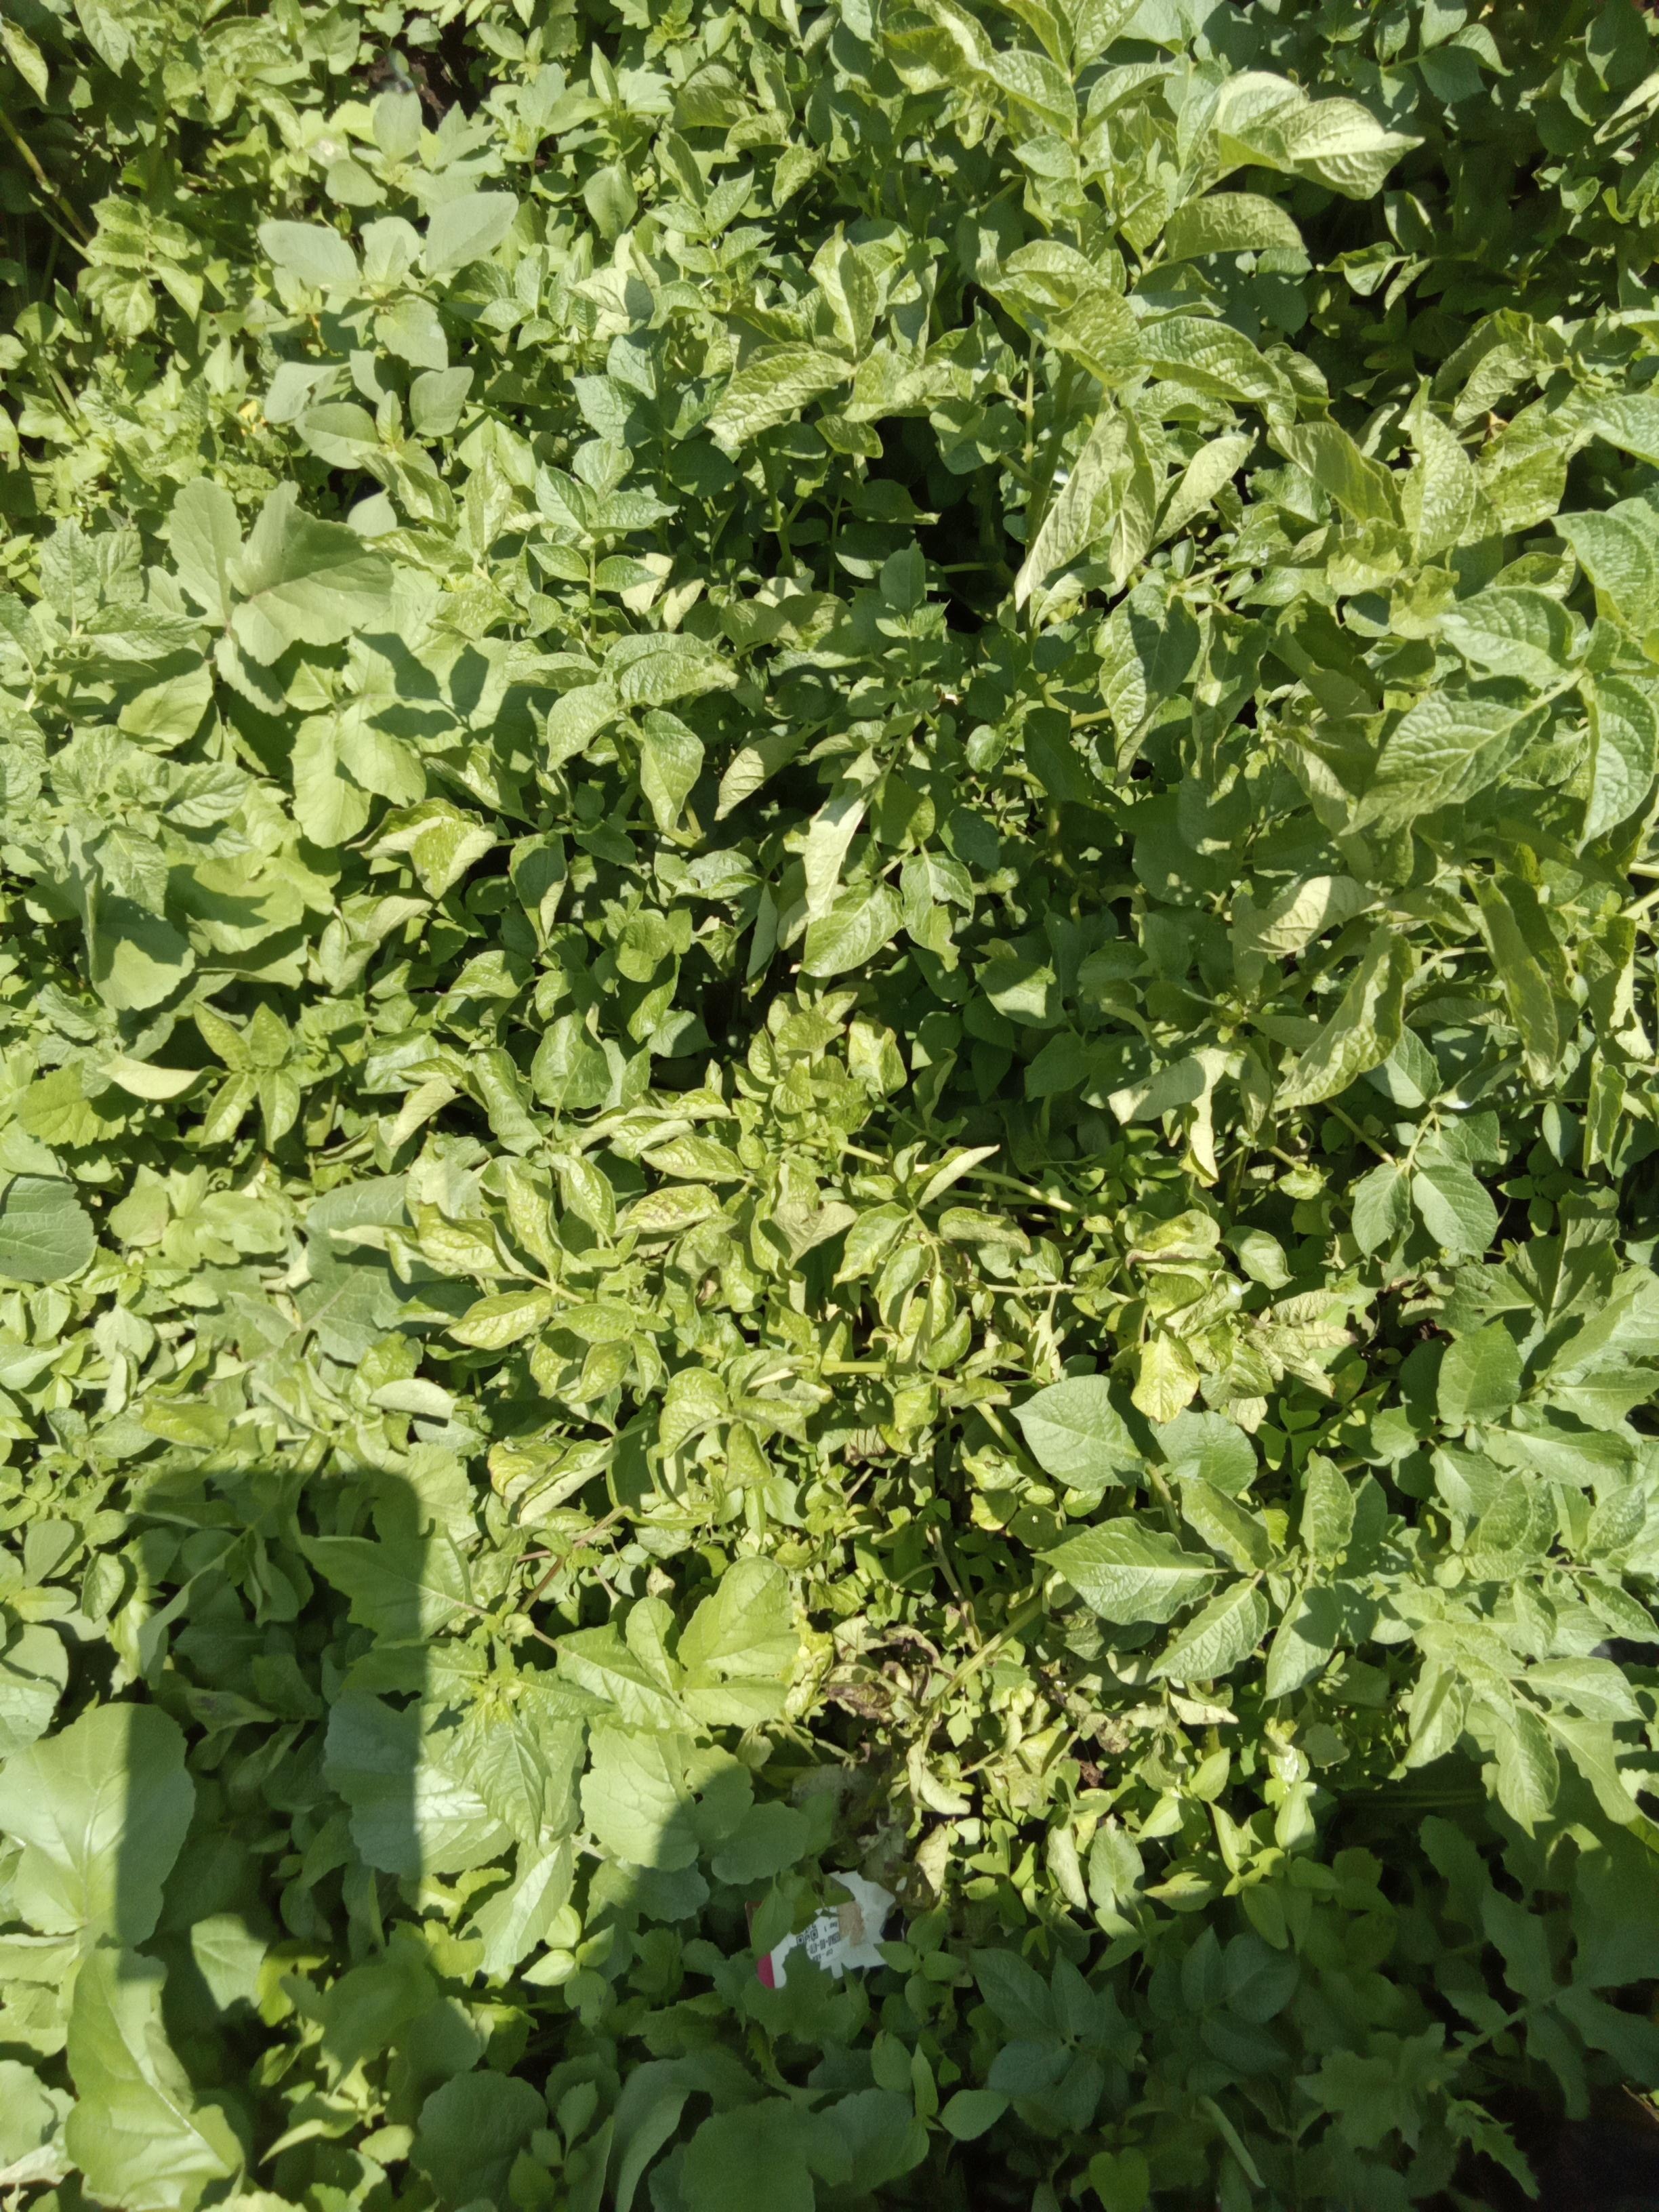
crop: potato
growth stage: flowering
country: Kenya
